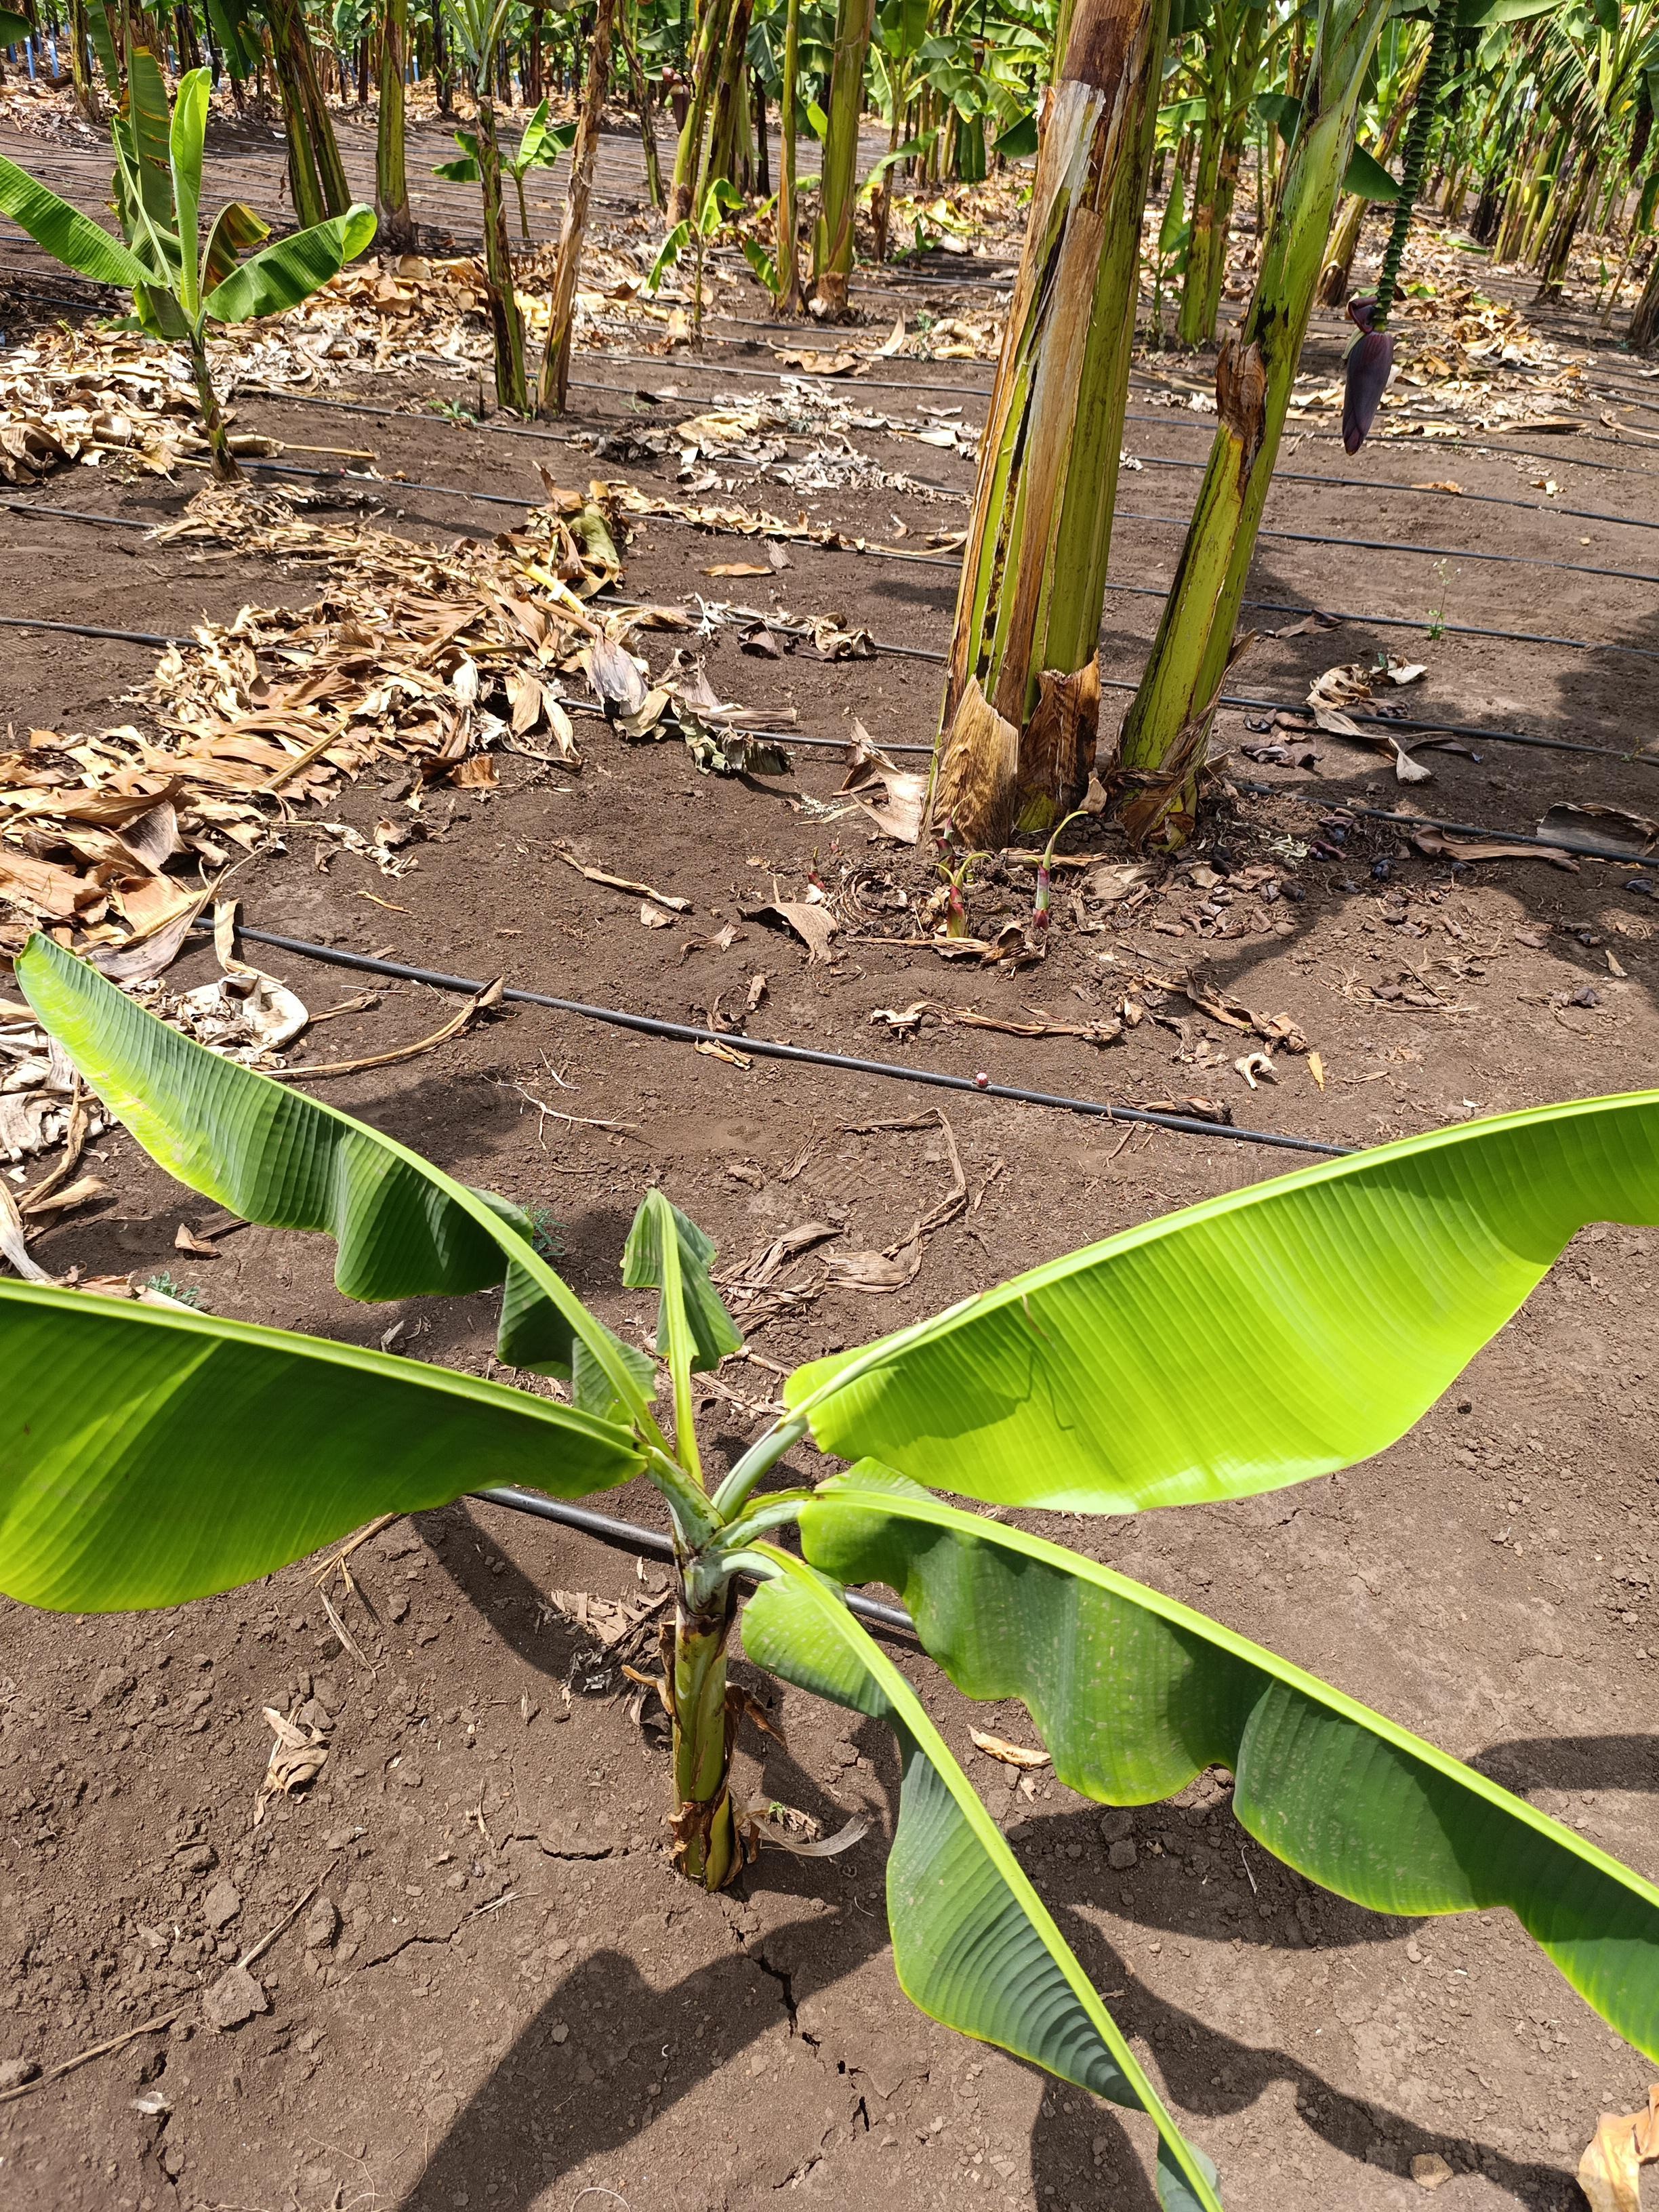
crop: banana
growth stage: vegetative
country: Tanzania
